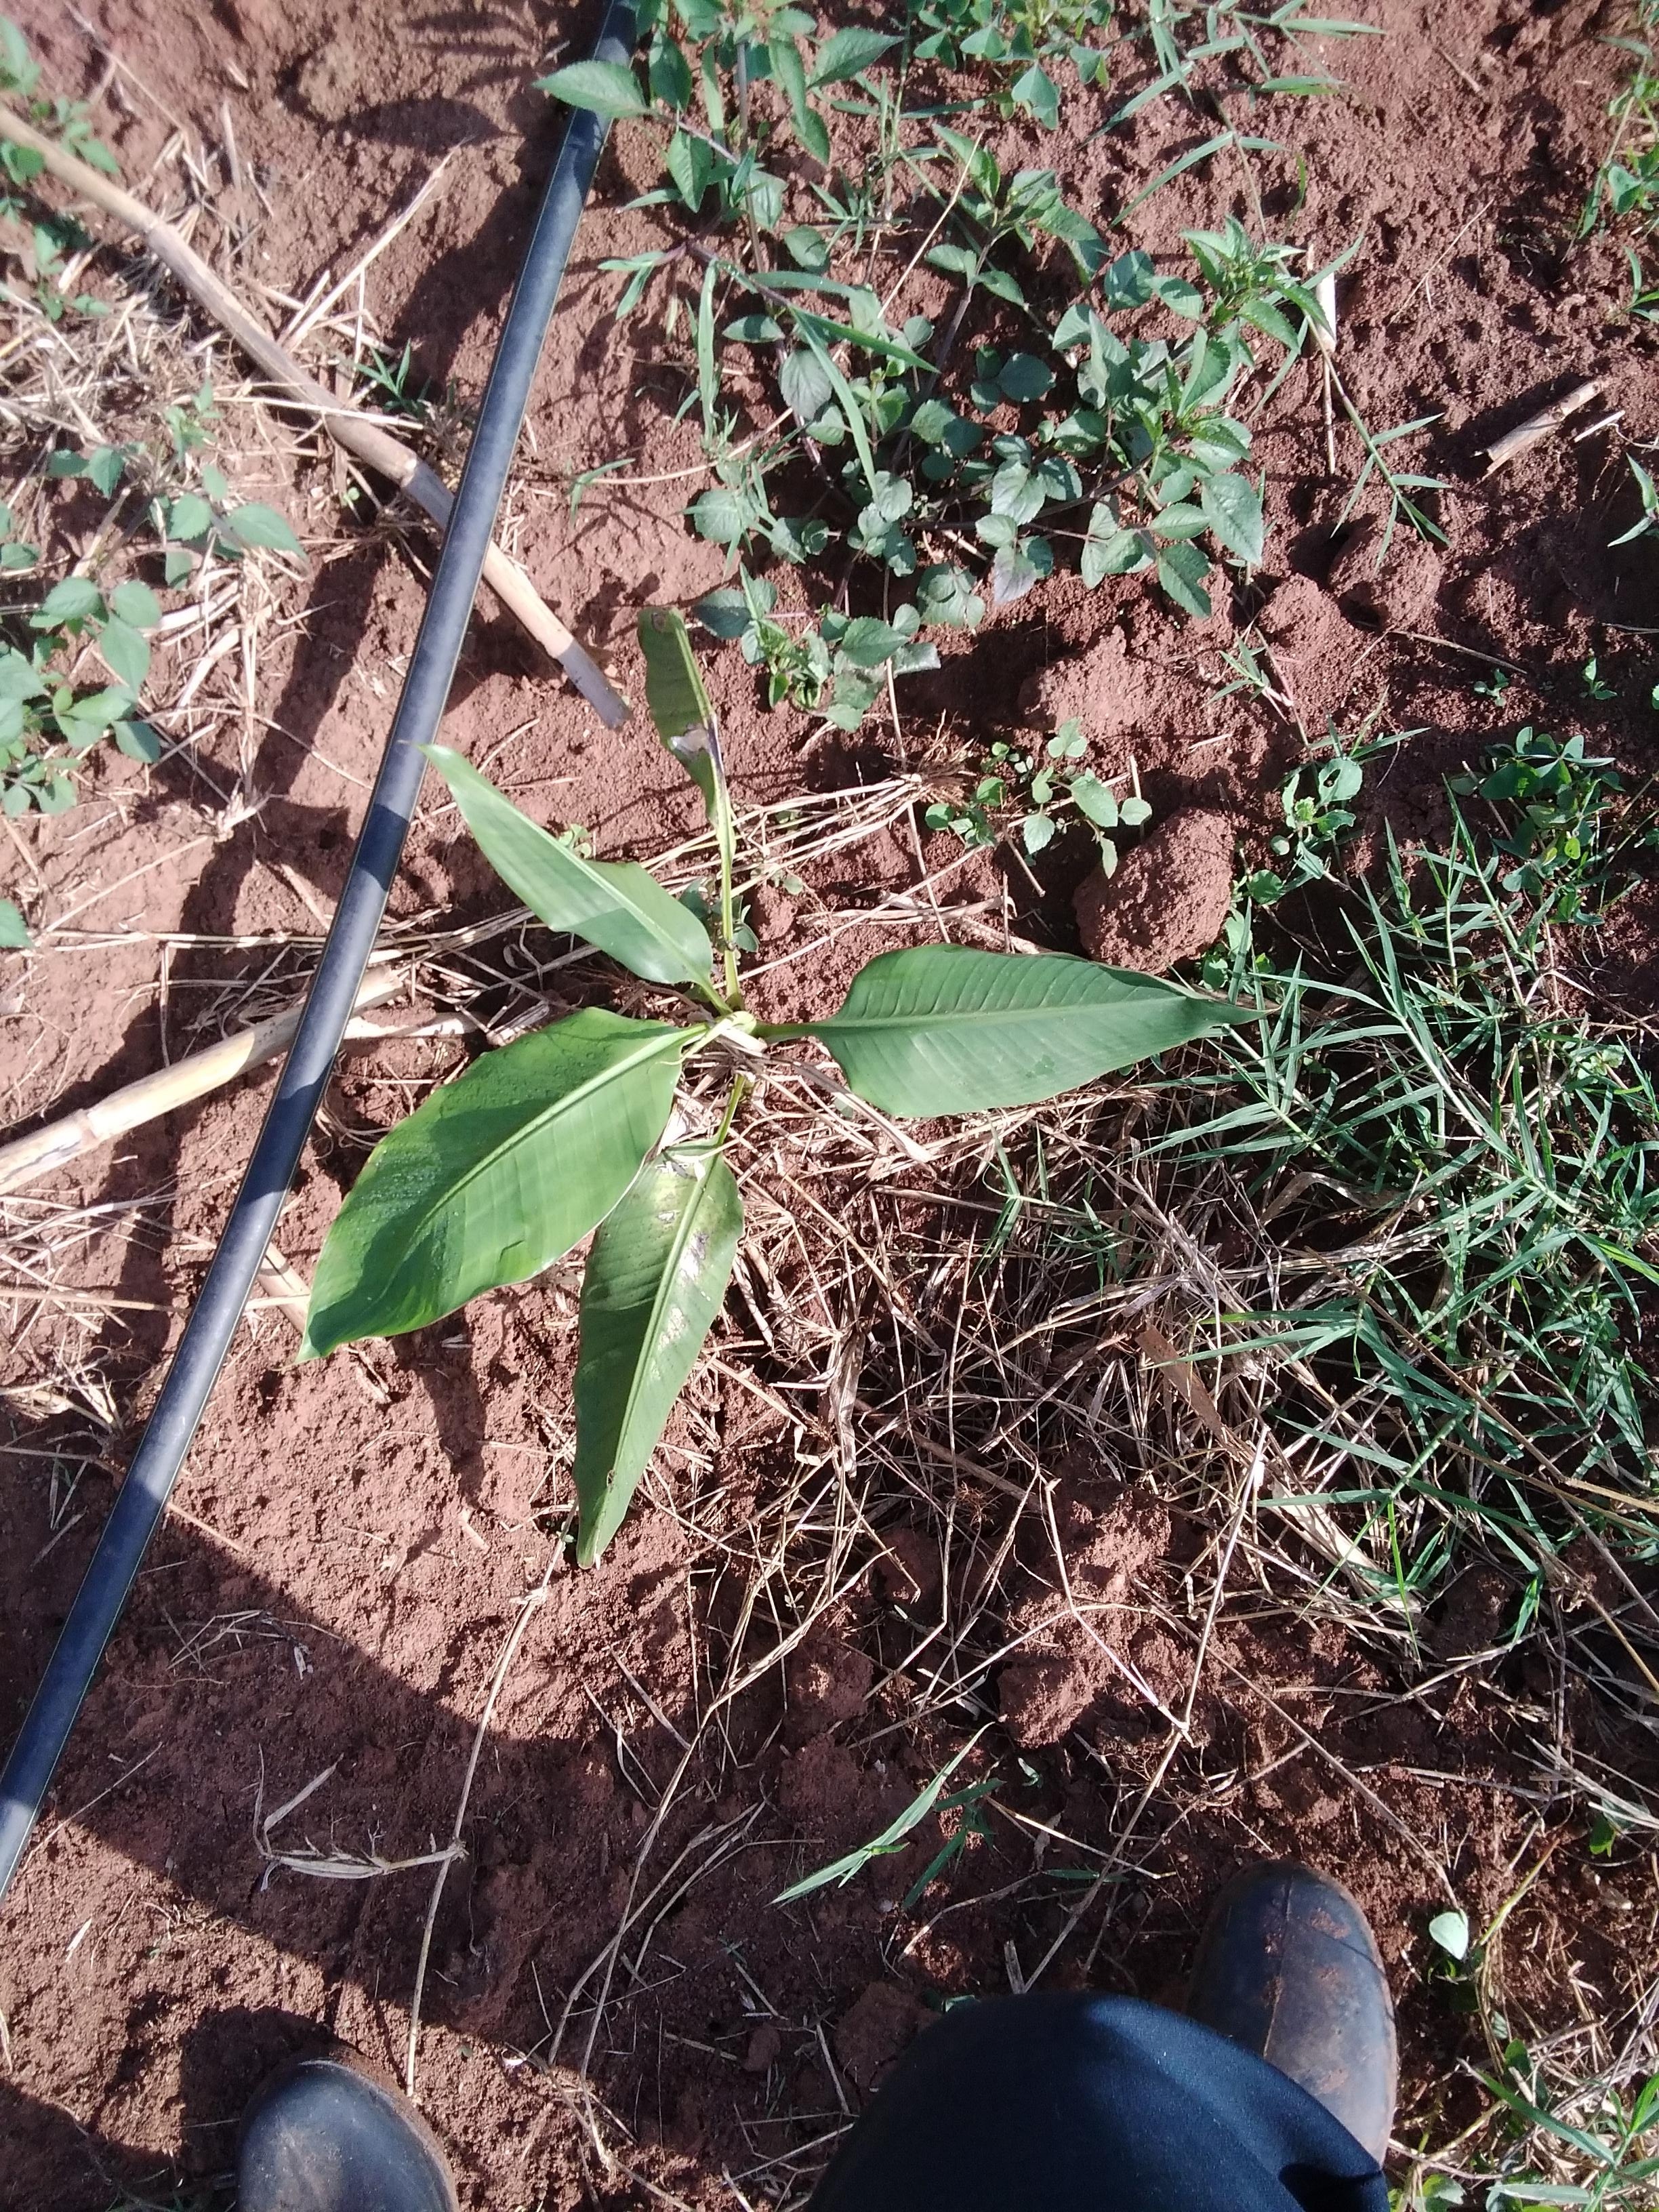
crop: banana
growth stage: vegetative
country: Tanzania
